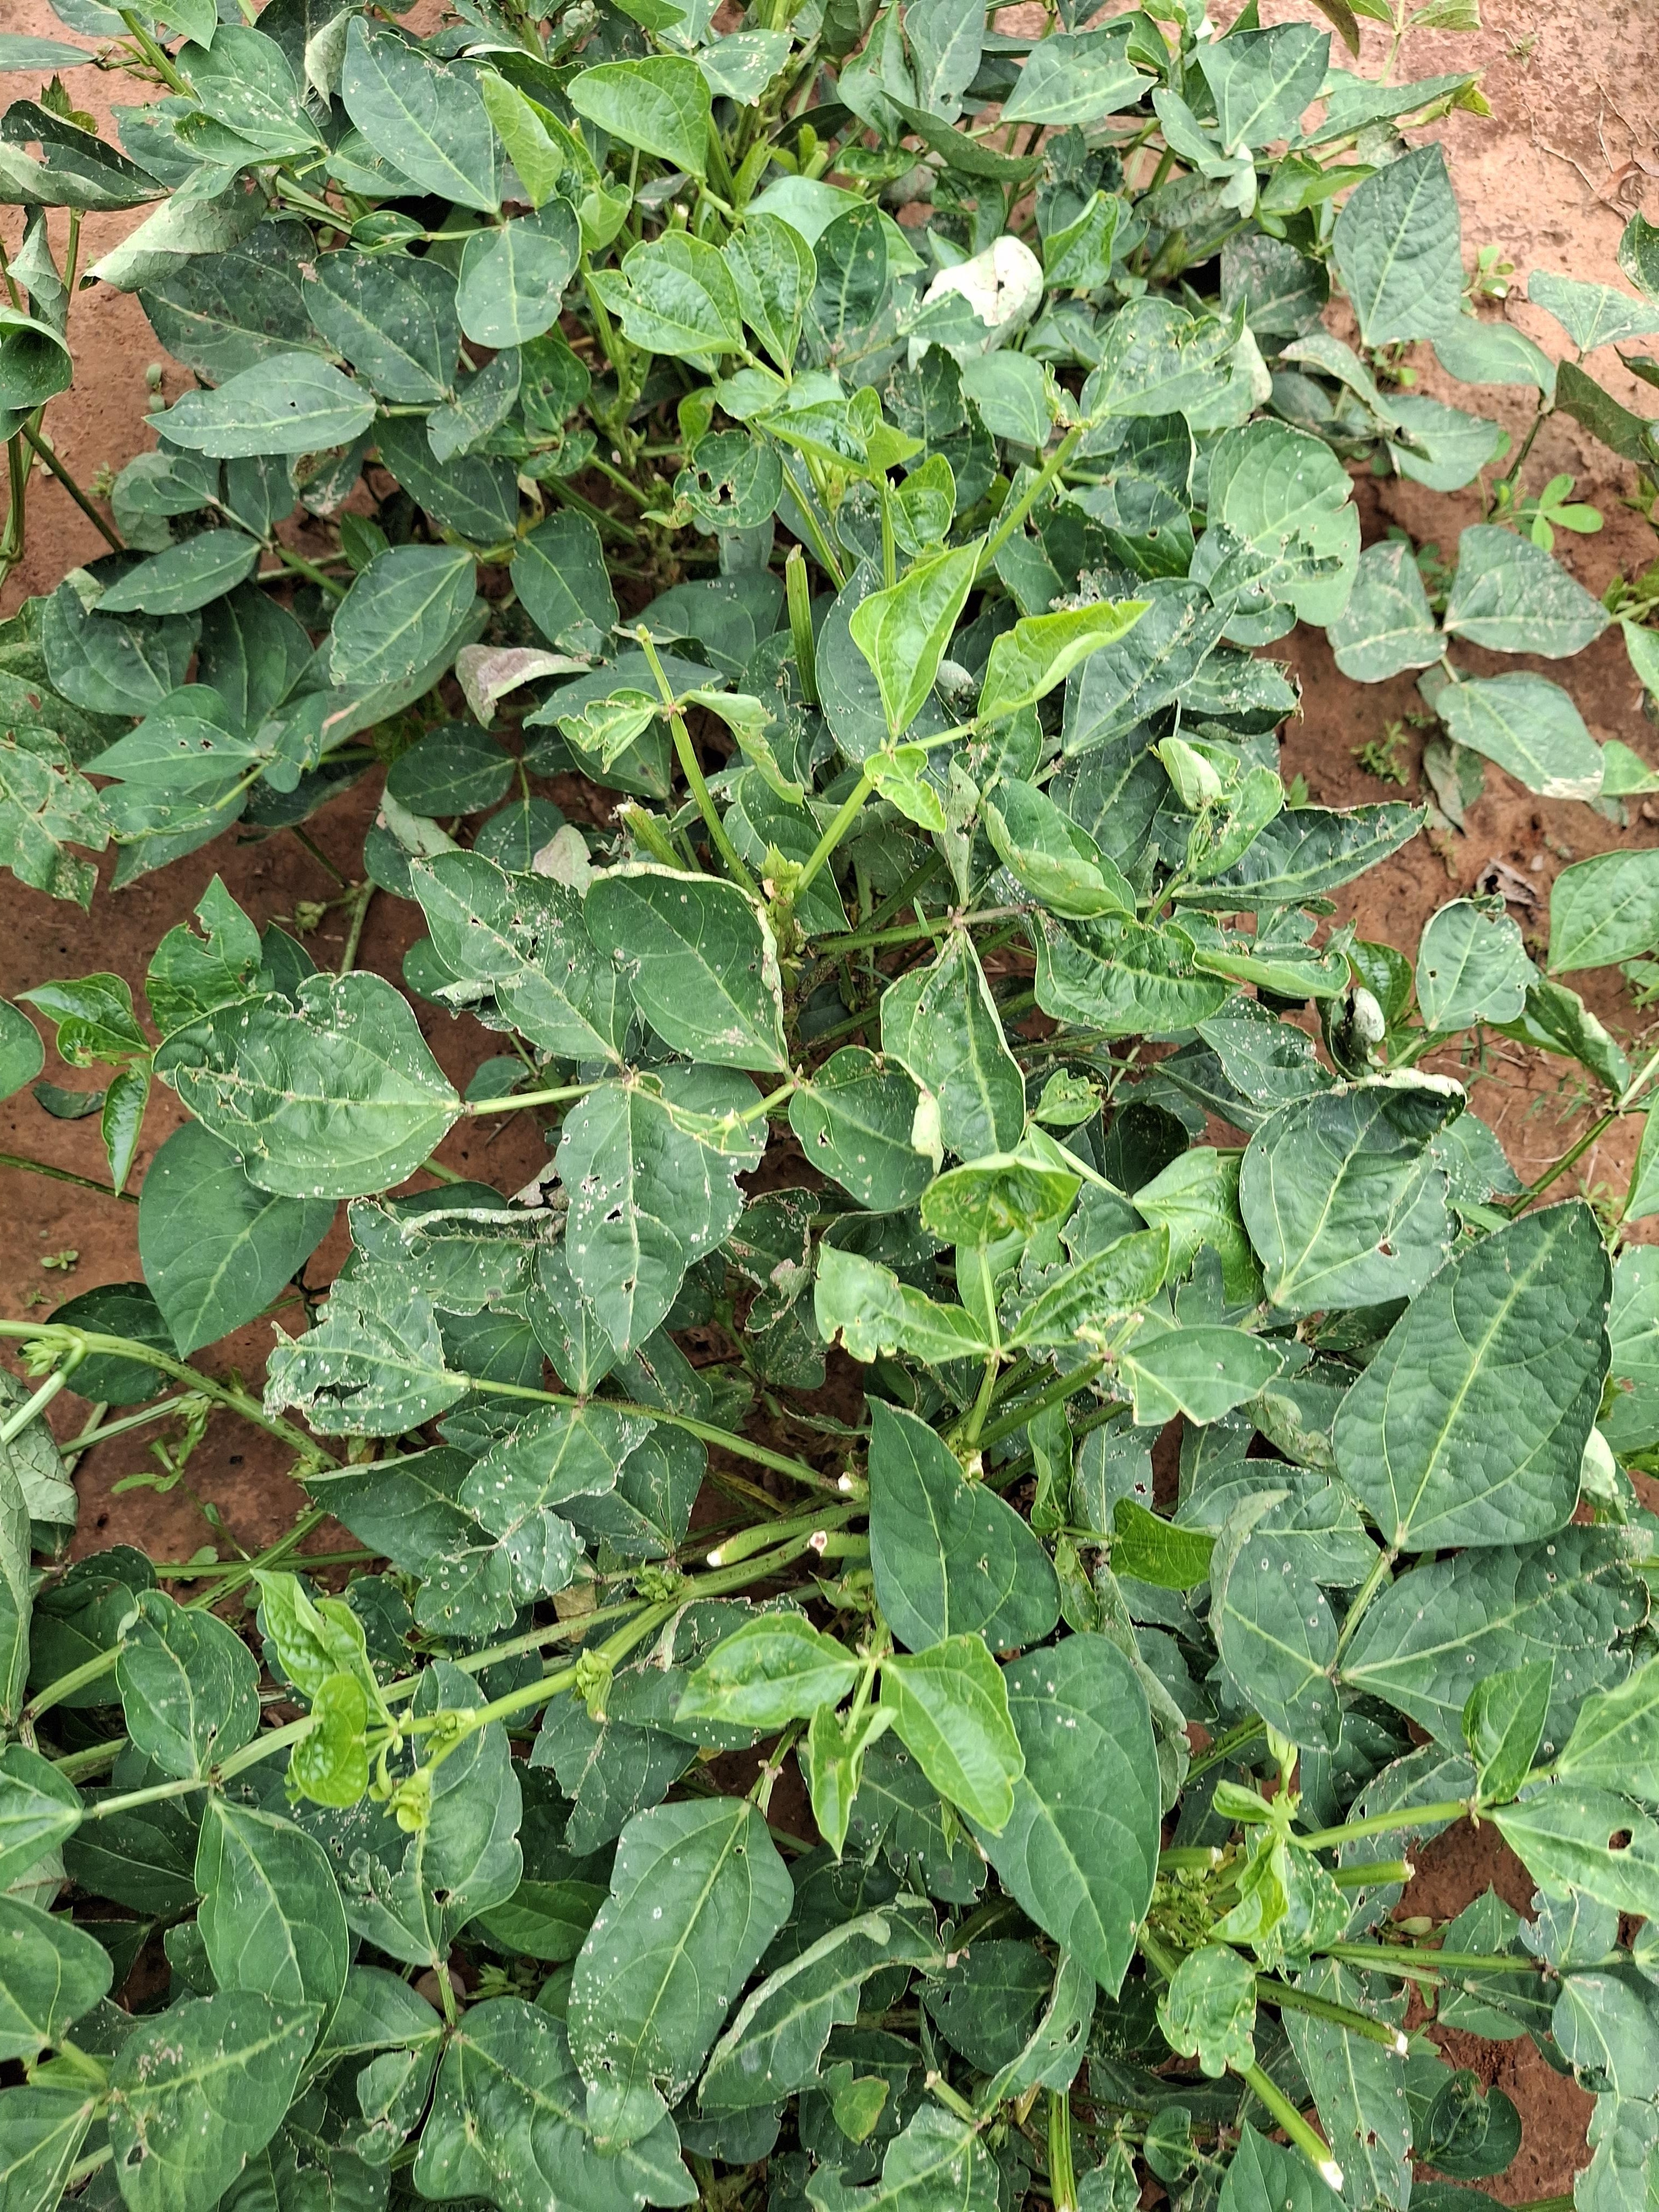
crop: cowpea
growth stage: flowering
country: Nigeria
